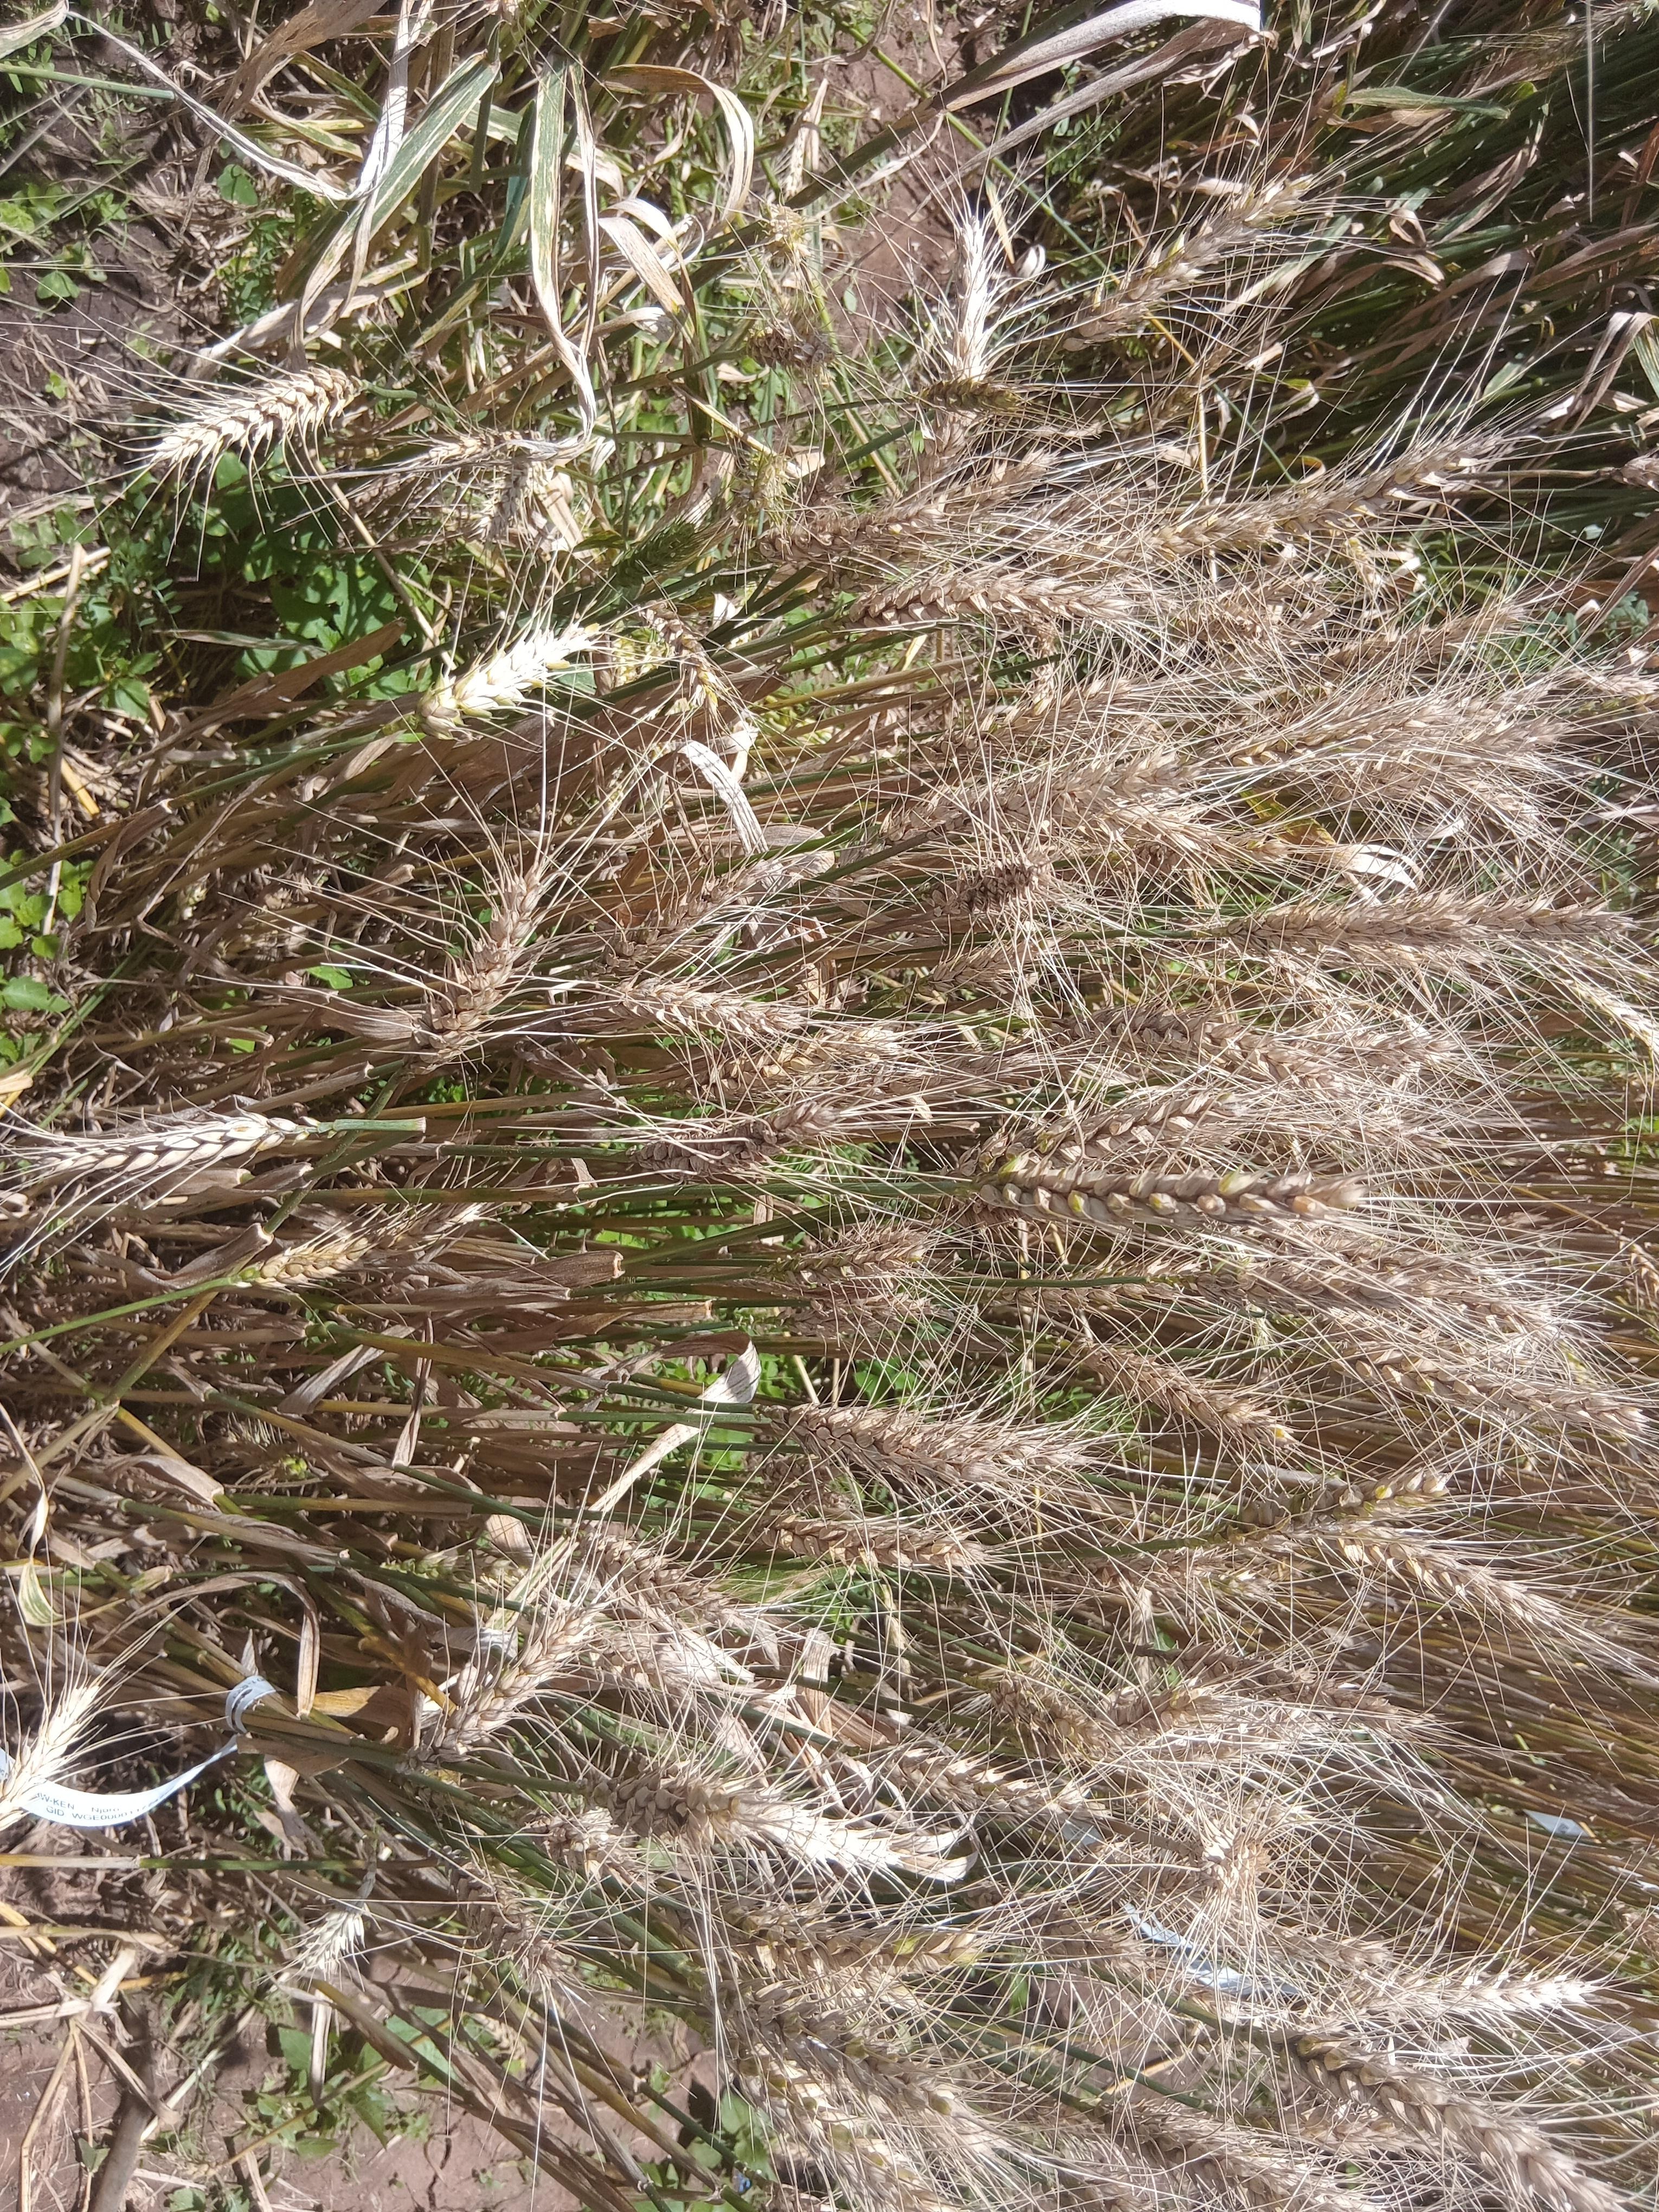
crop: wheat
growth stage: maturity
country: Kenya
